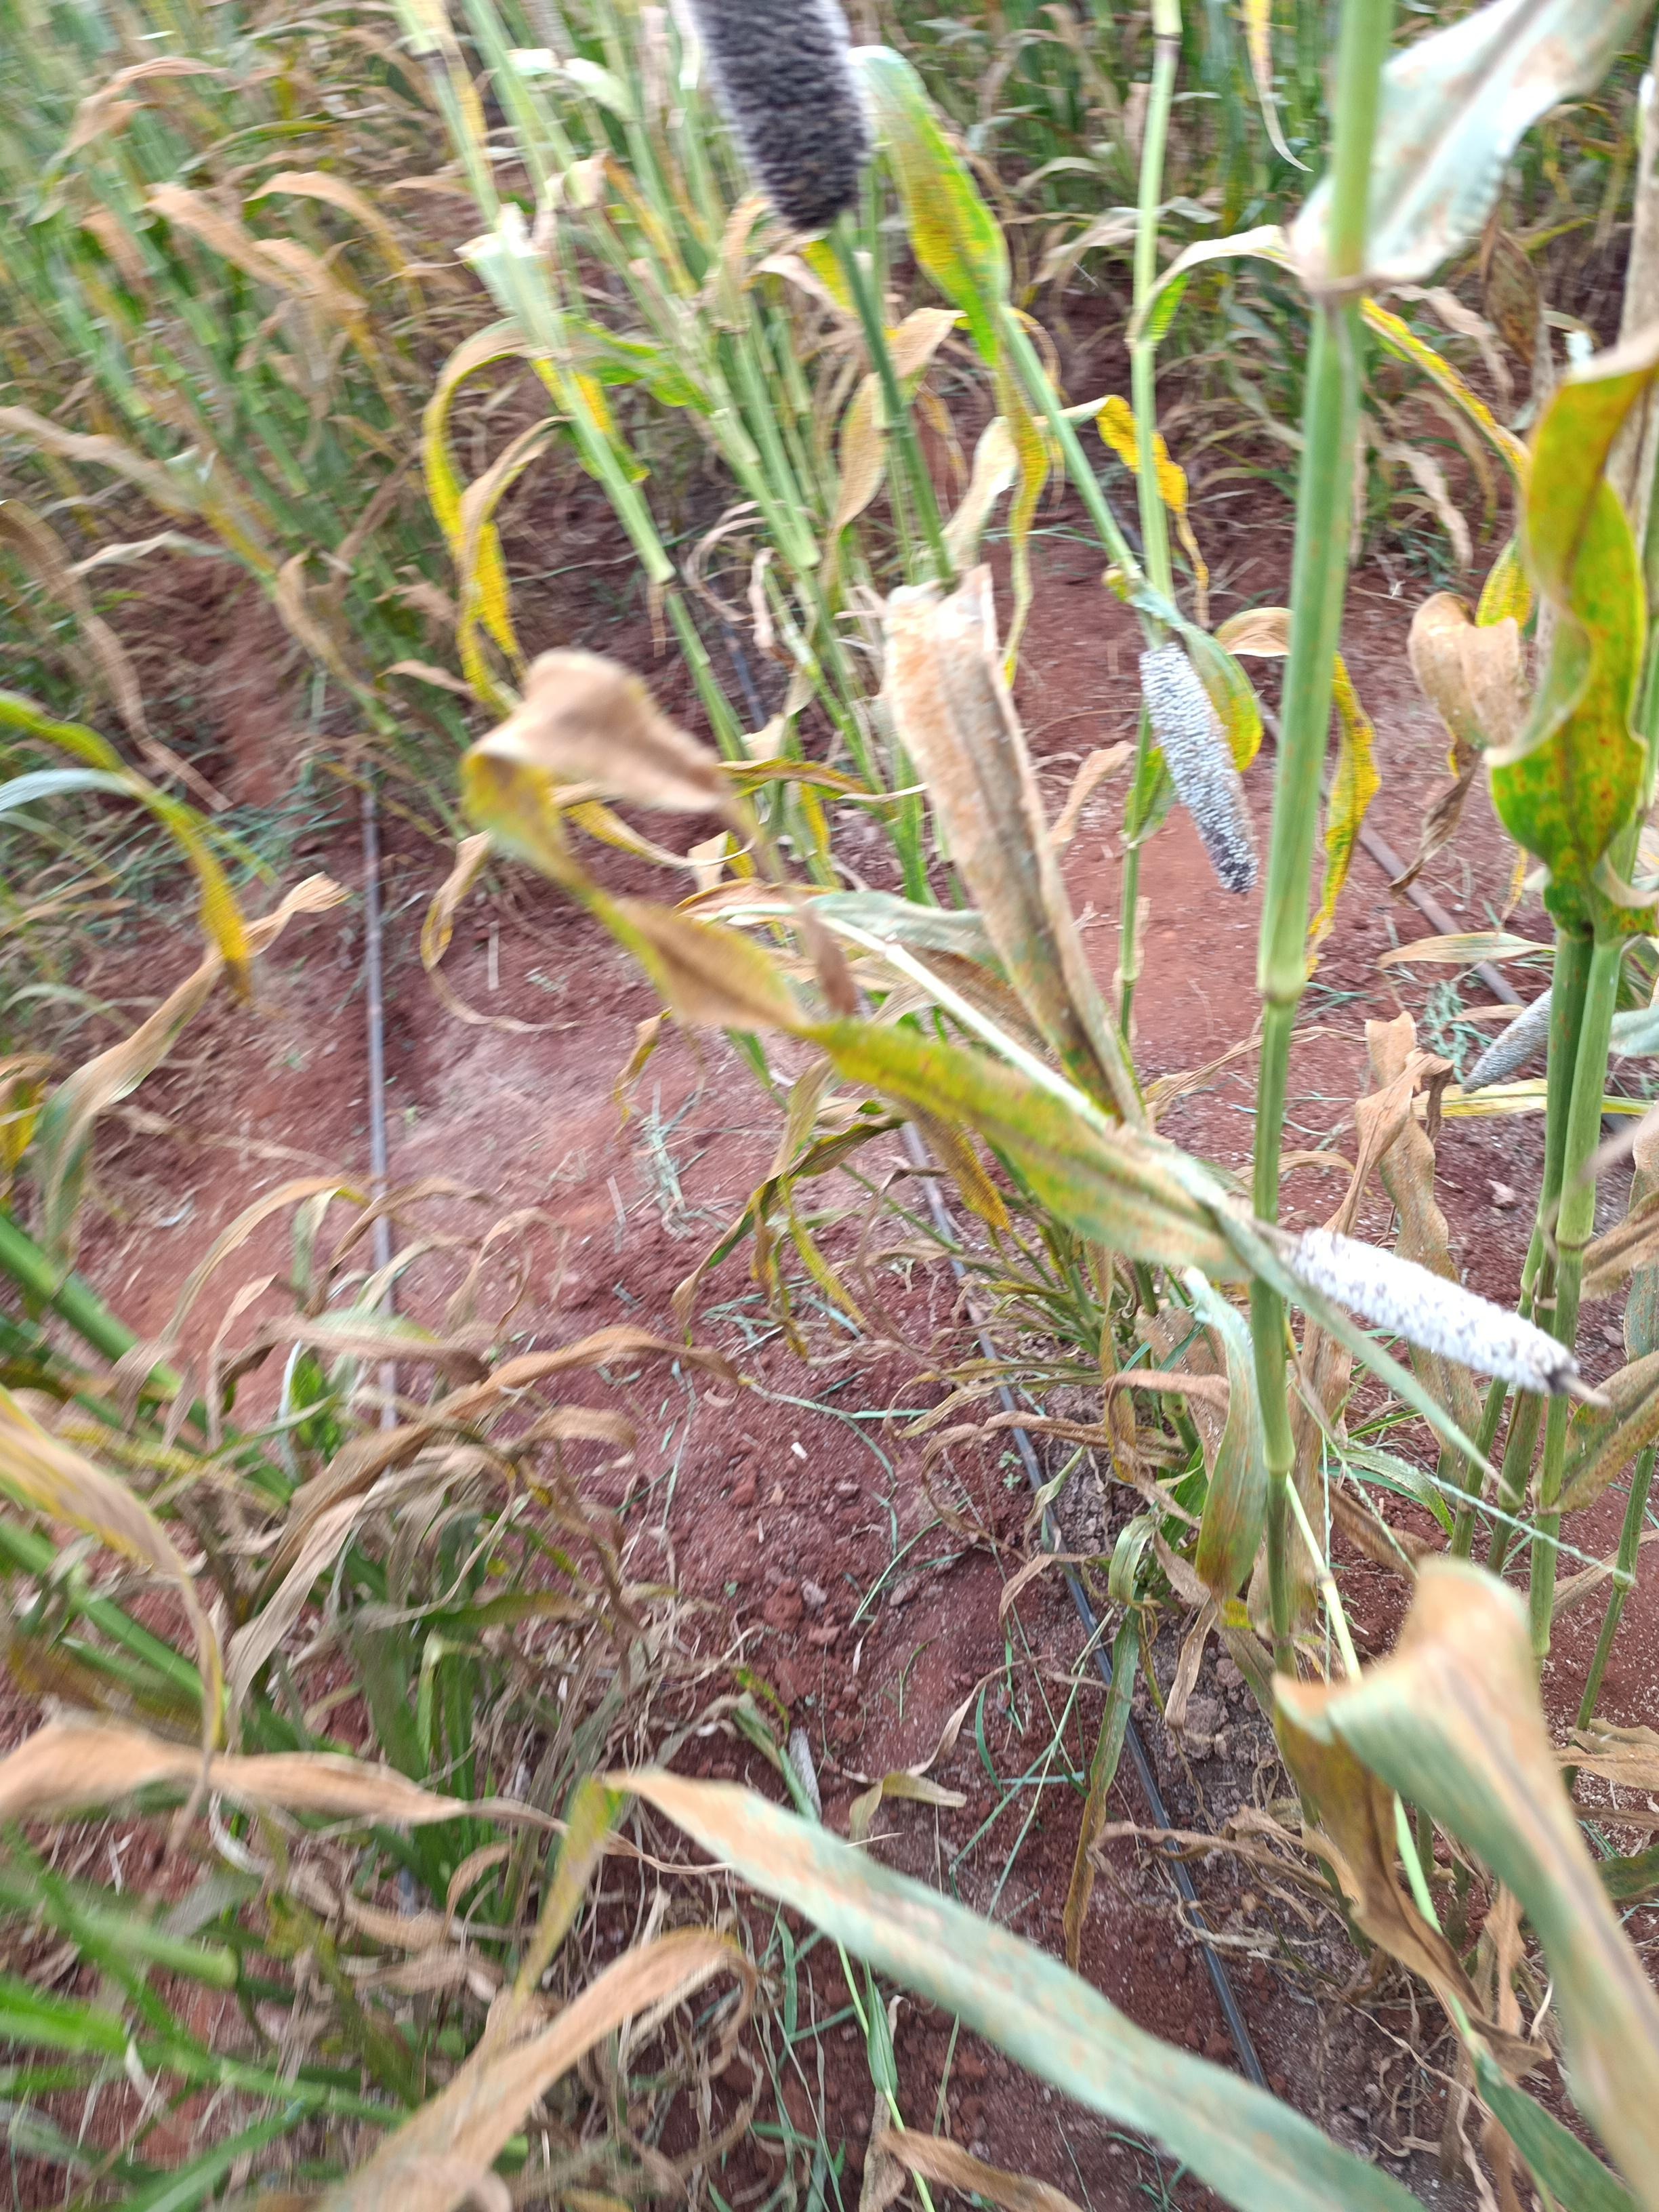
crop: pearl millet
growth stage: filling grain
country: Kenya
